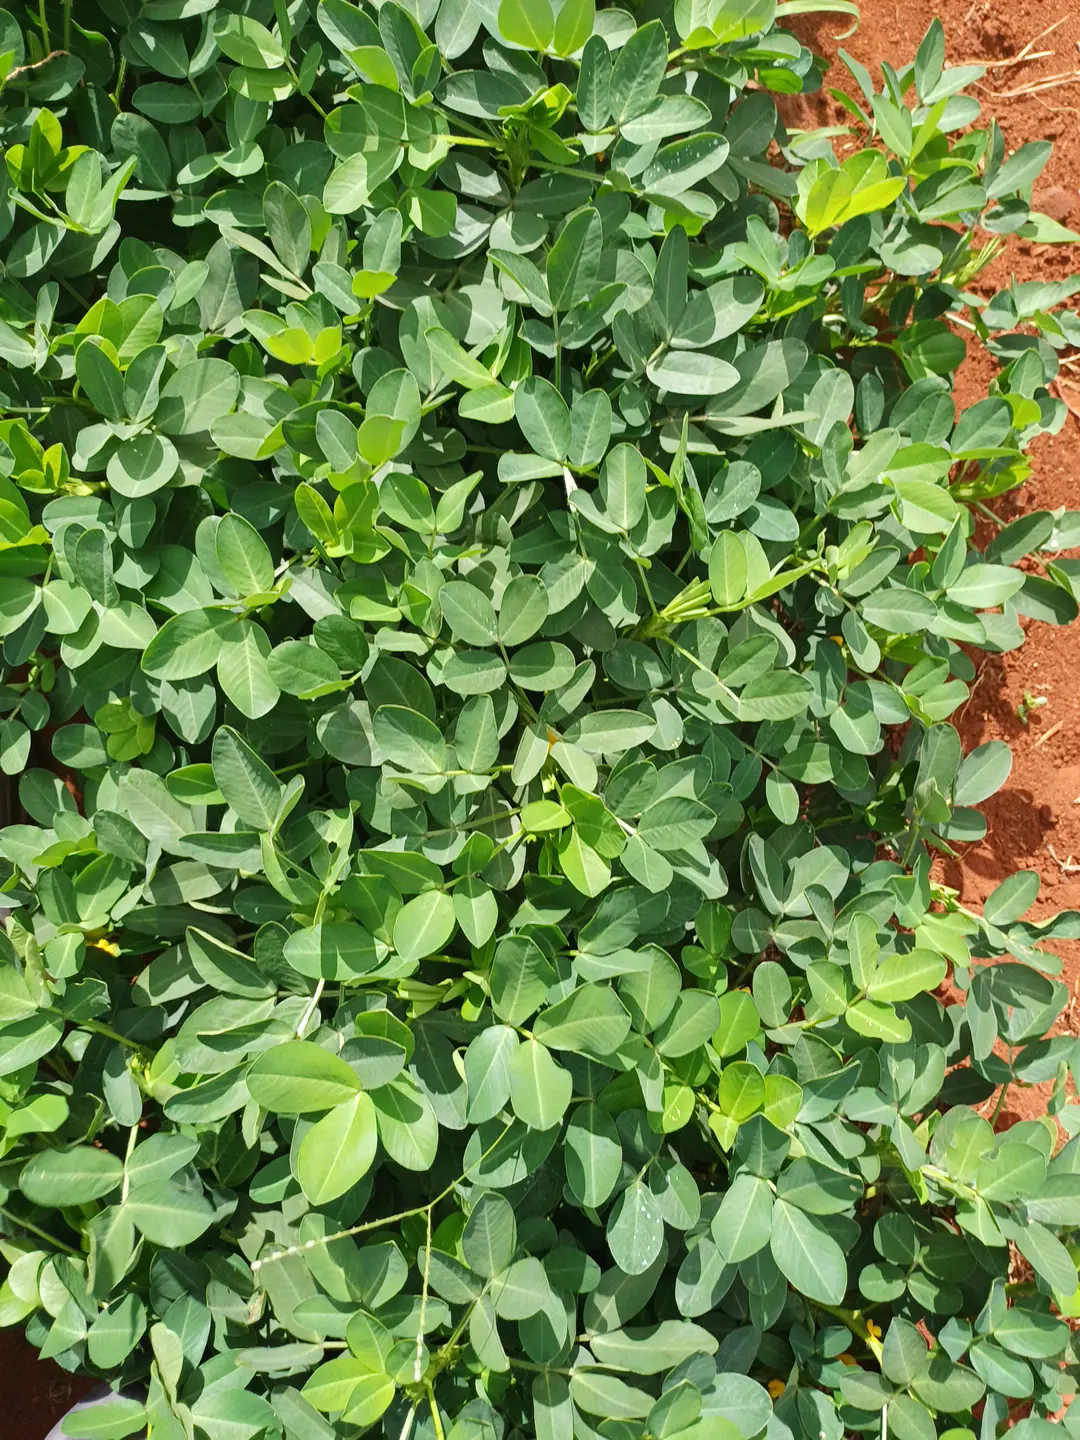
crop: groundnut
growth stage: pegging
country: Kenya
